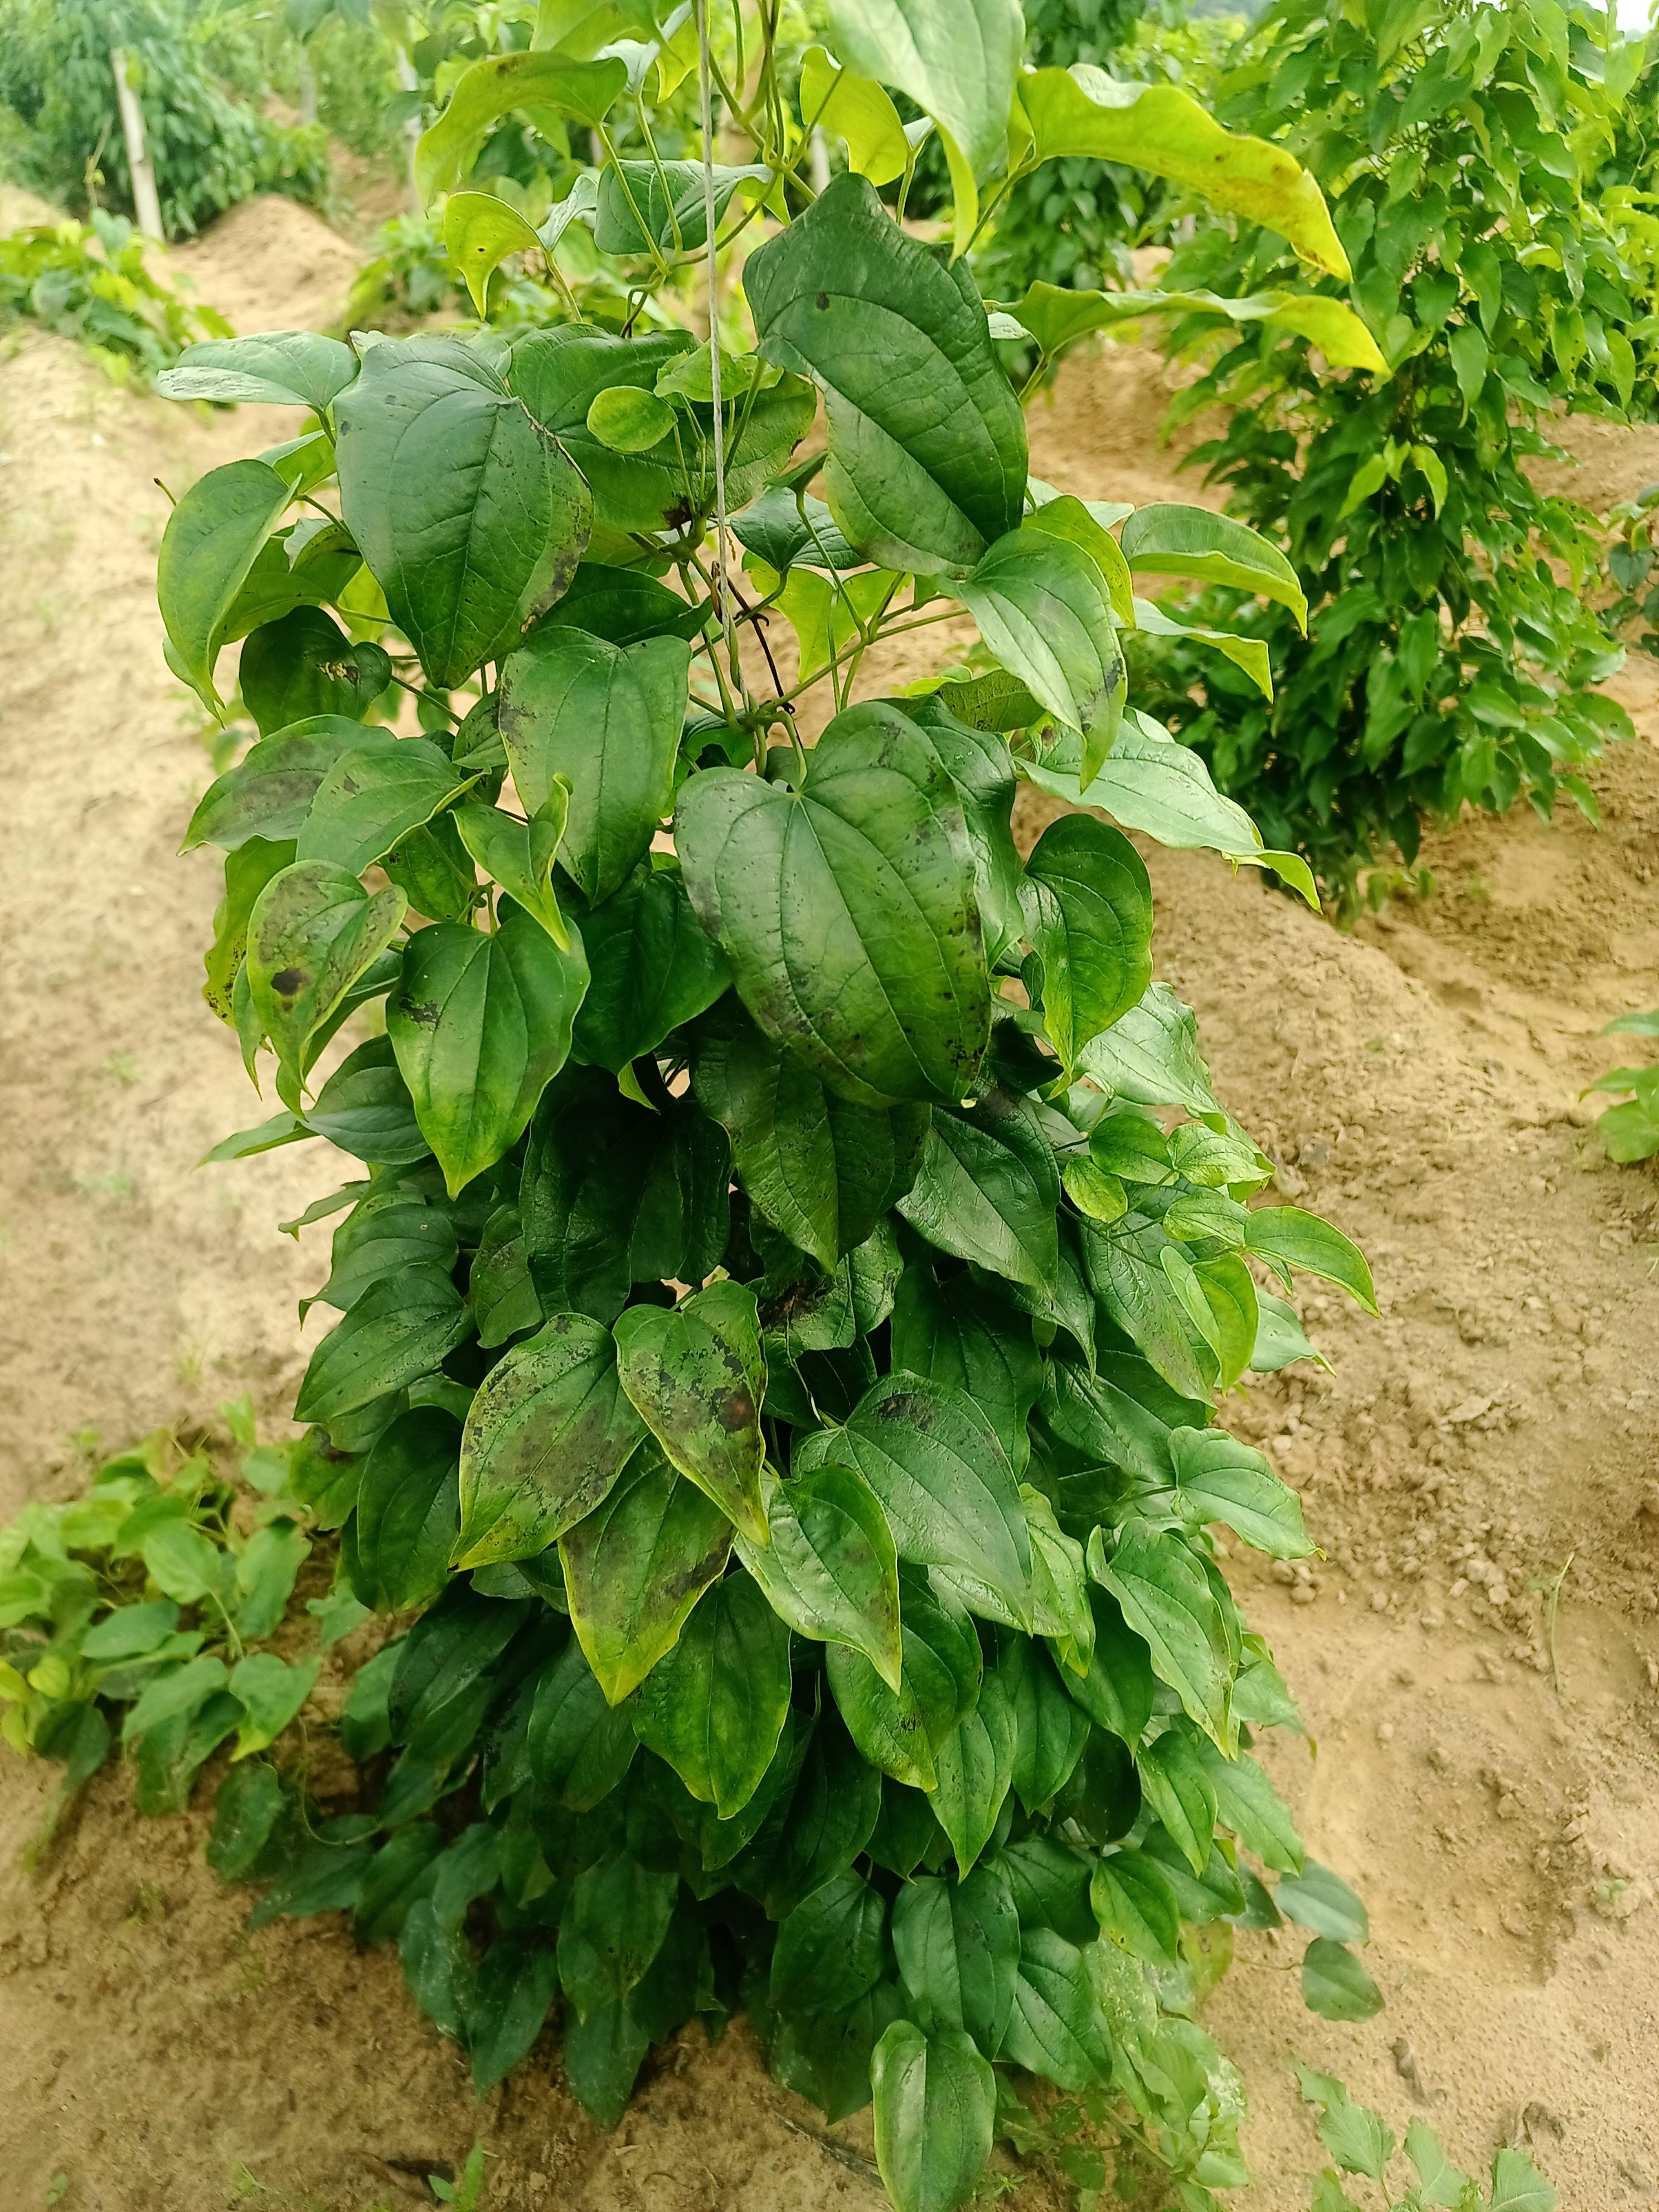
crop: yam
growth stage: vegetative
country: Nigeria
